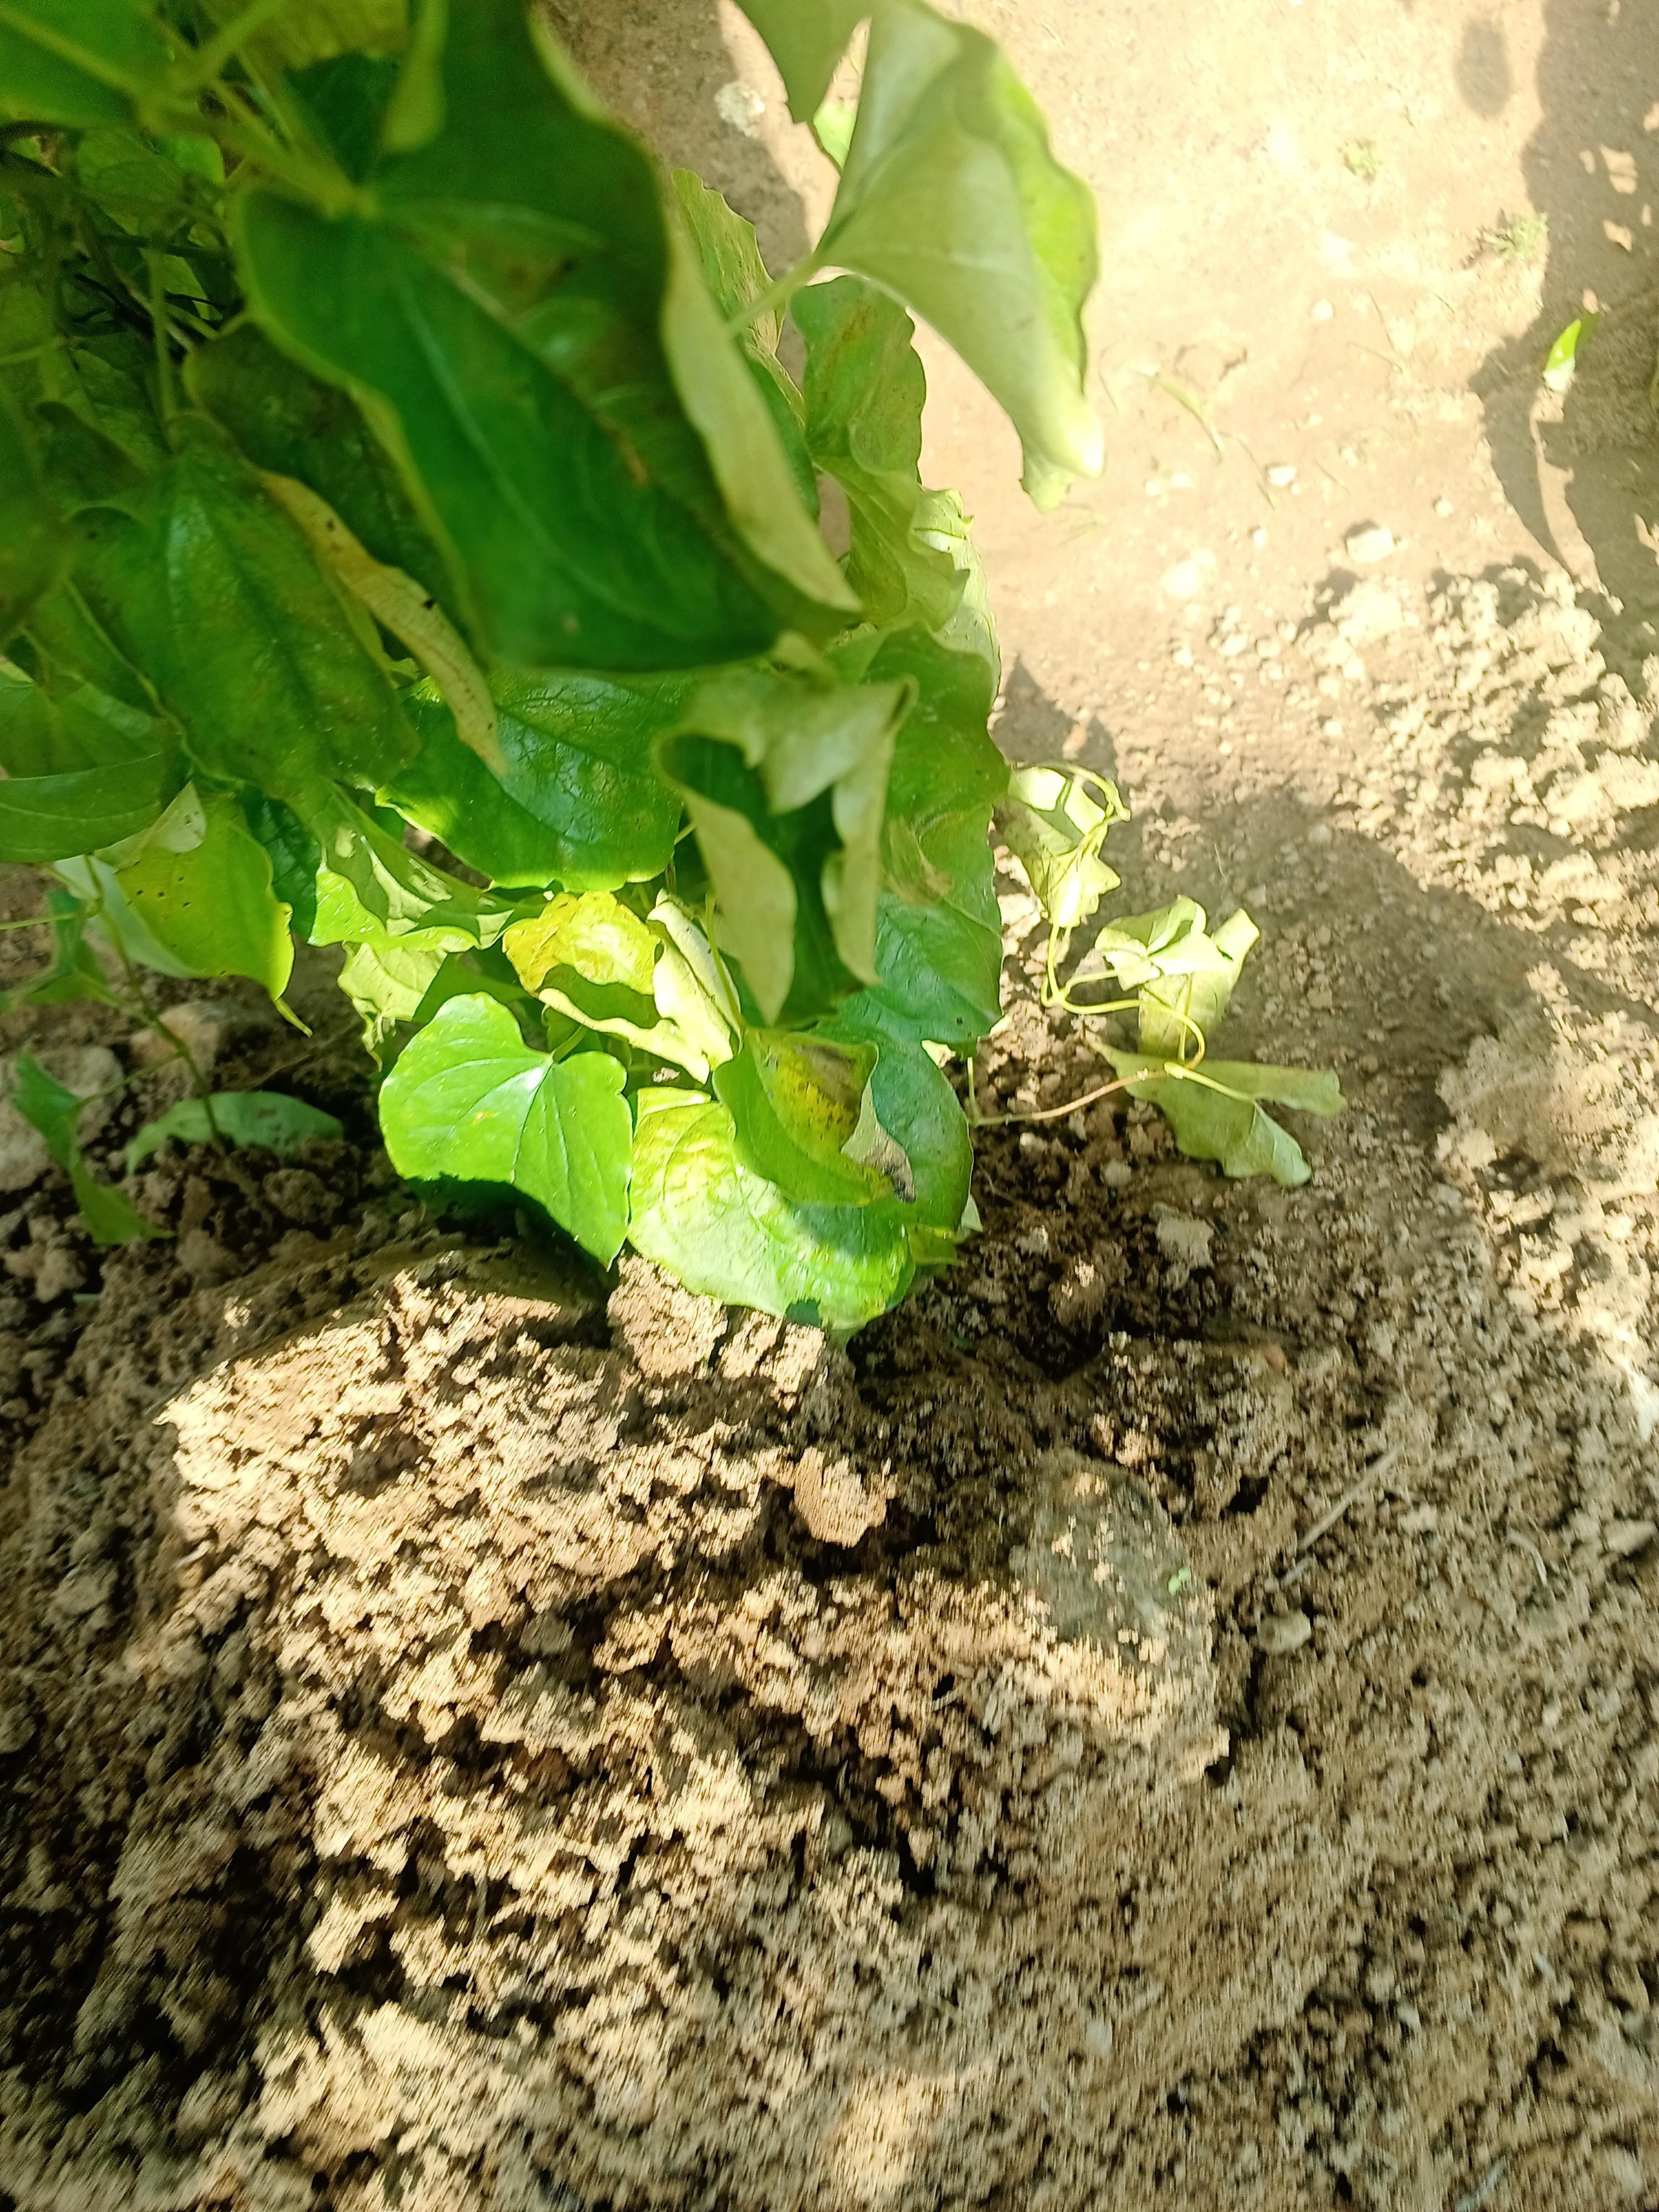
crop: yam
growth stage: vegetative
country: Nigeria
